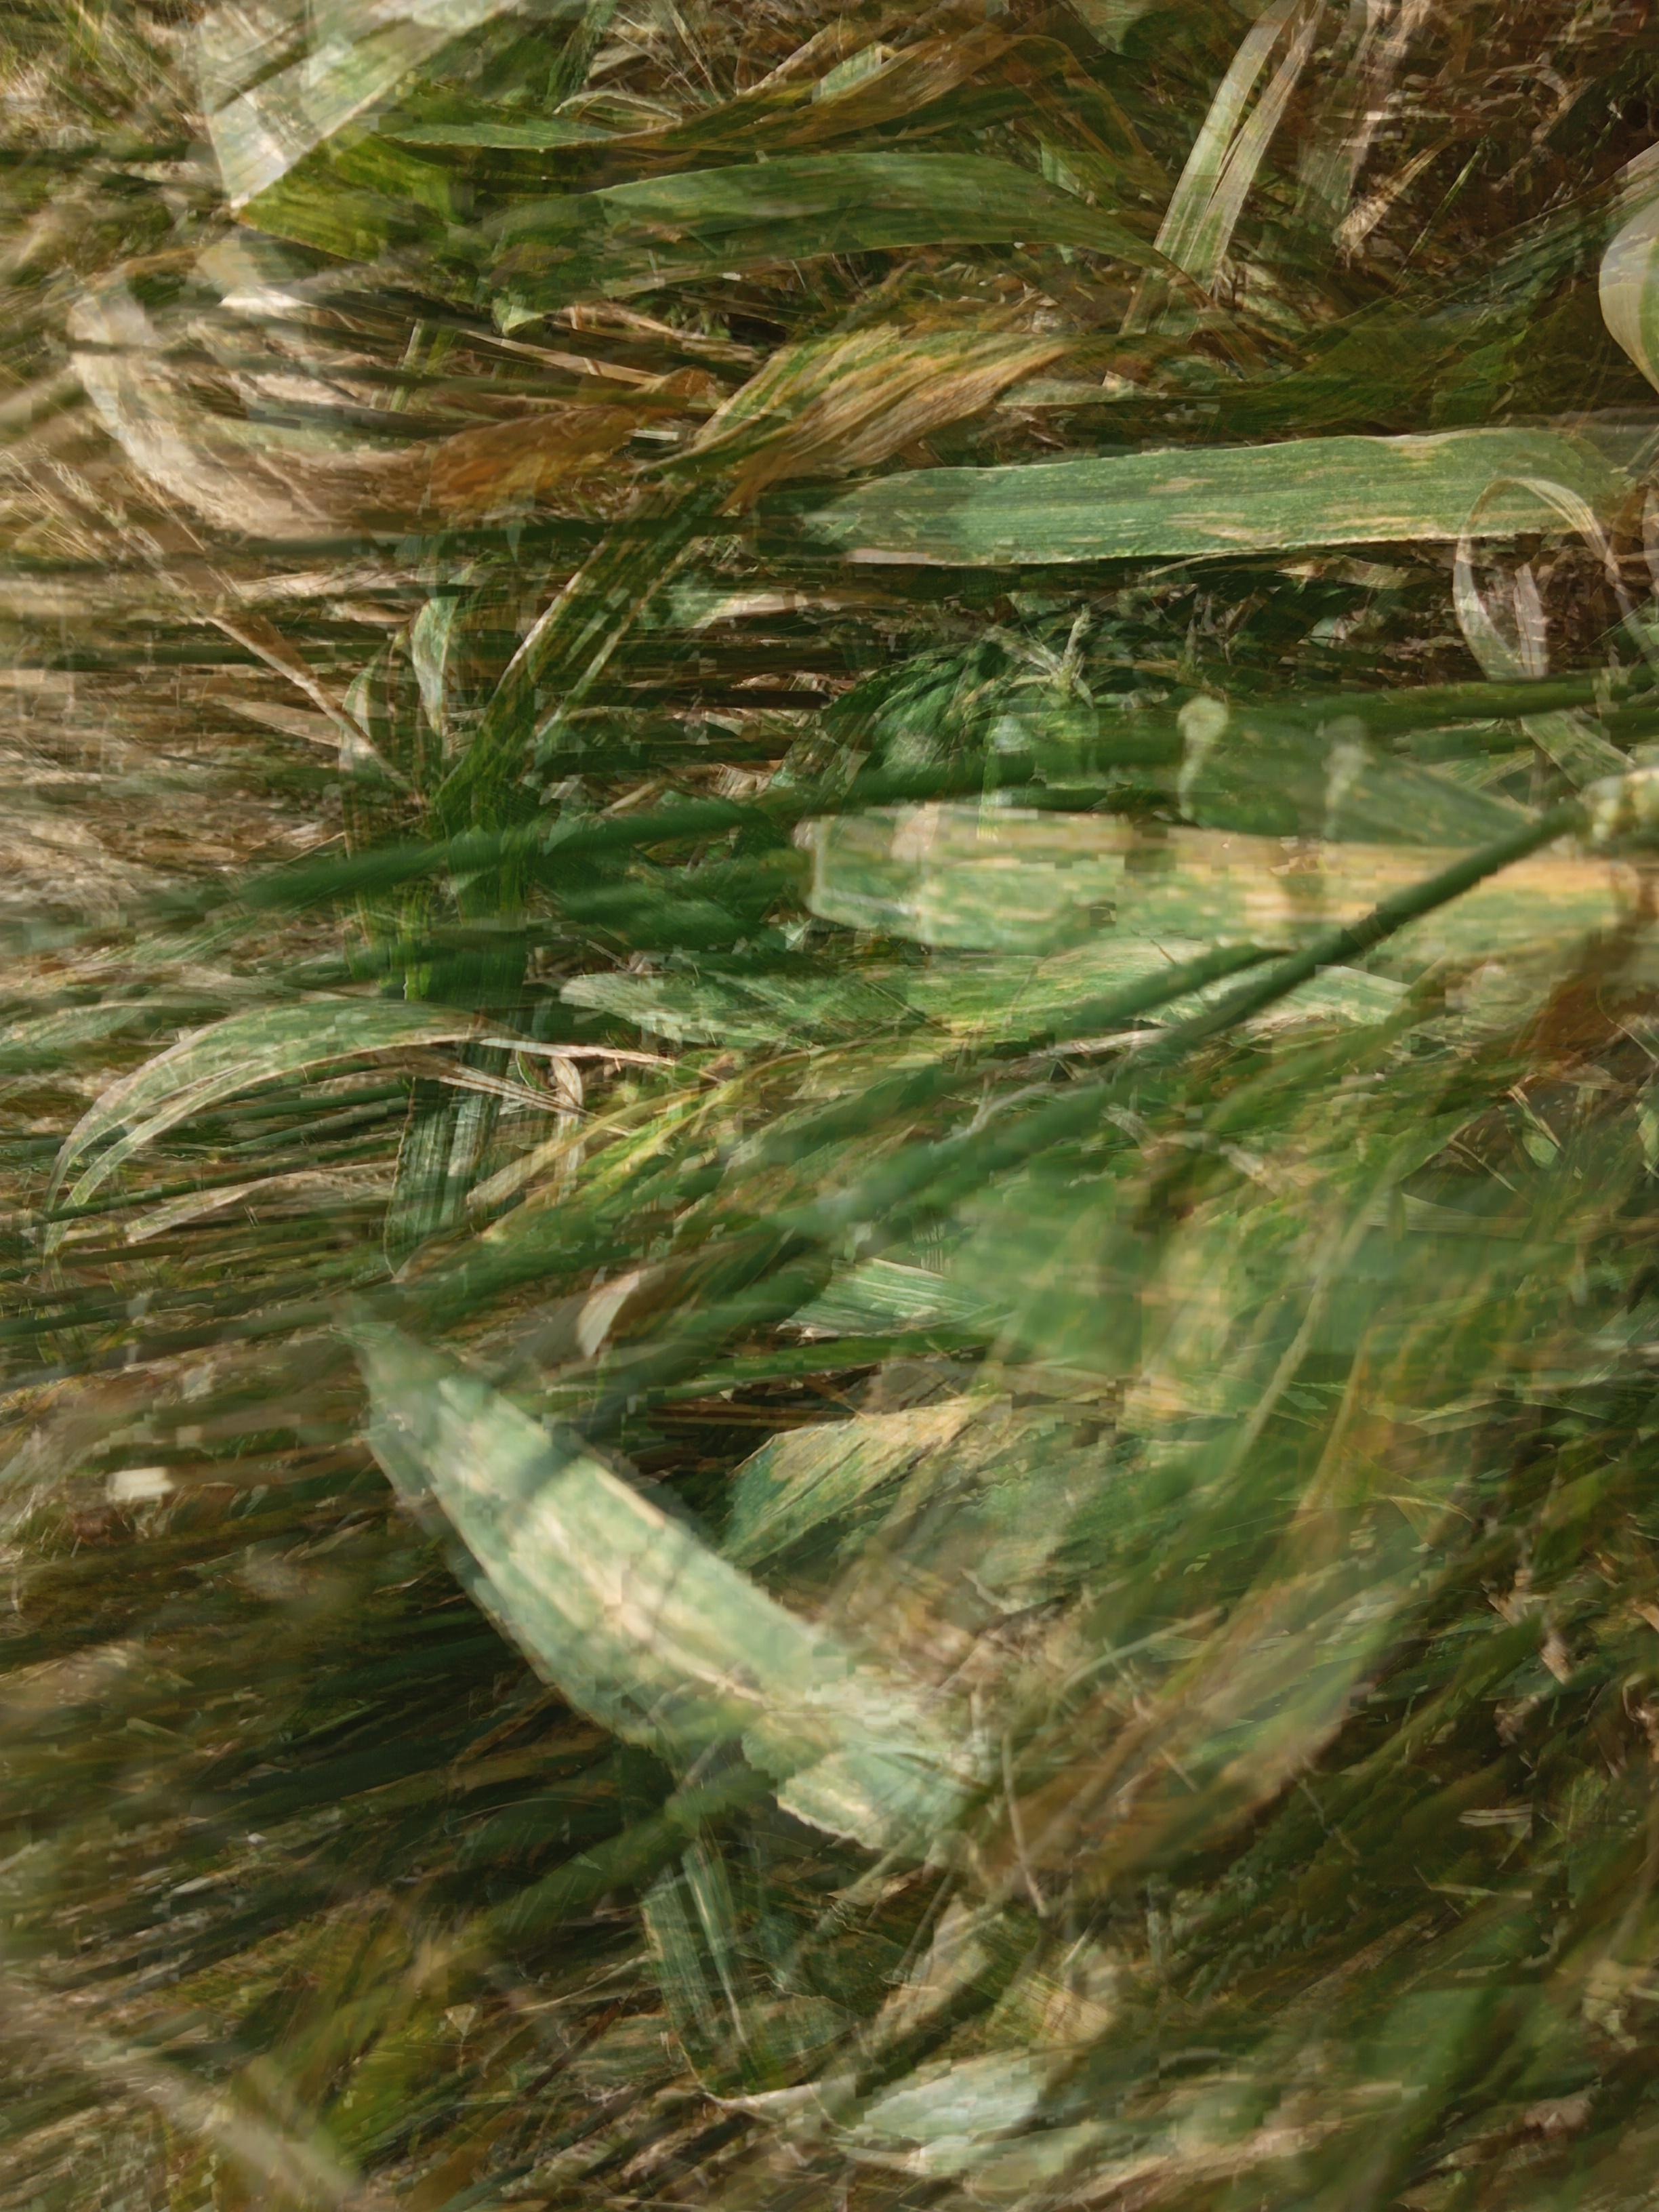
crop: wheat
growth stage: maturity
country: Kenya
